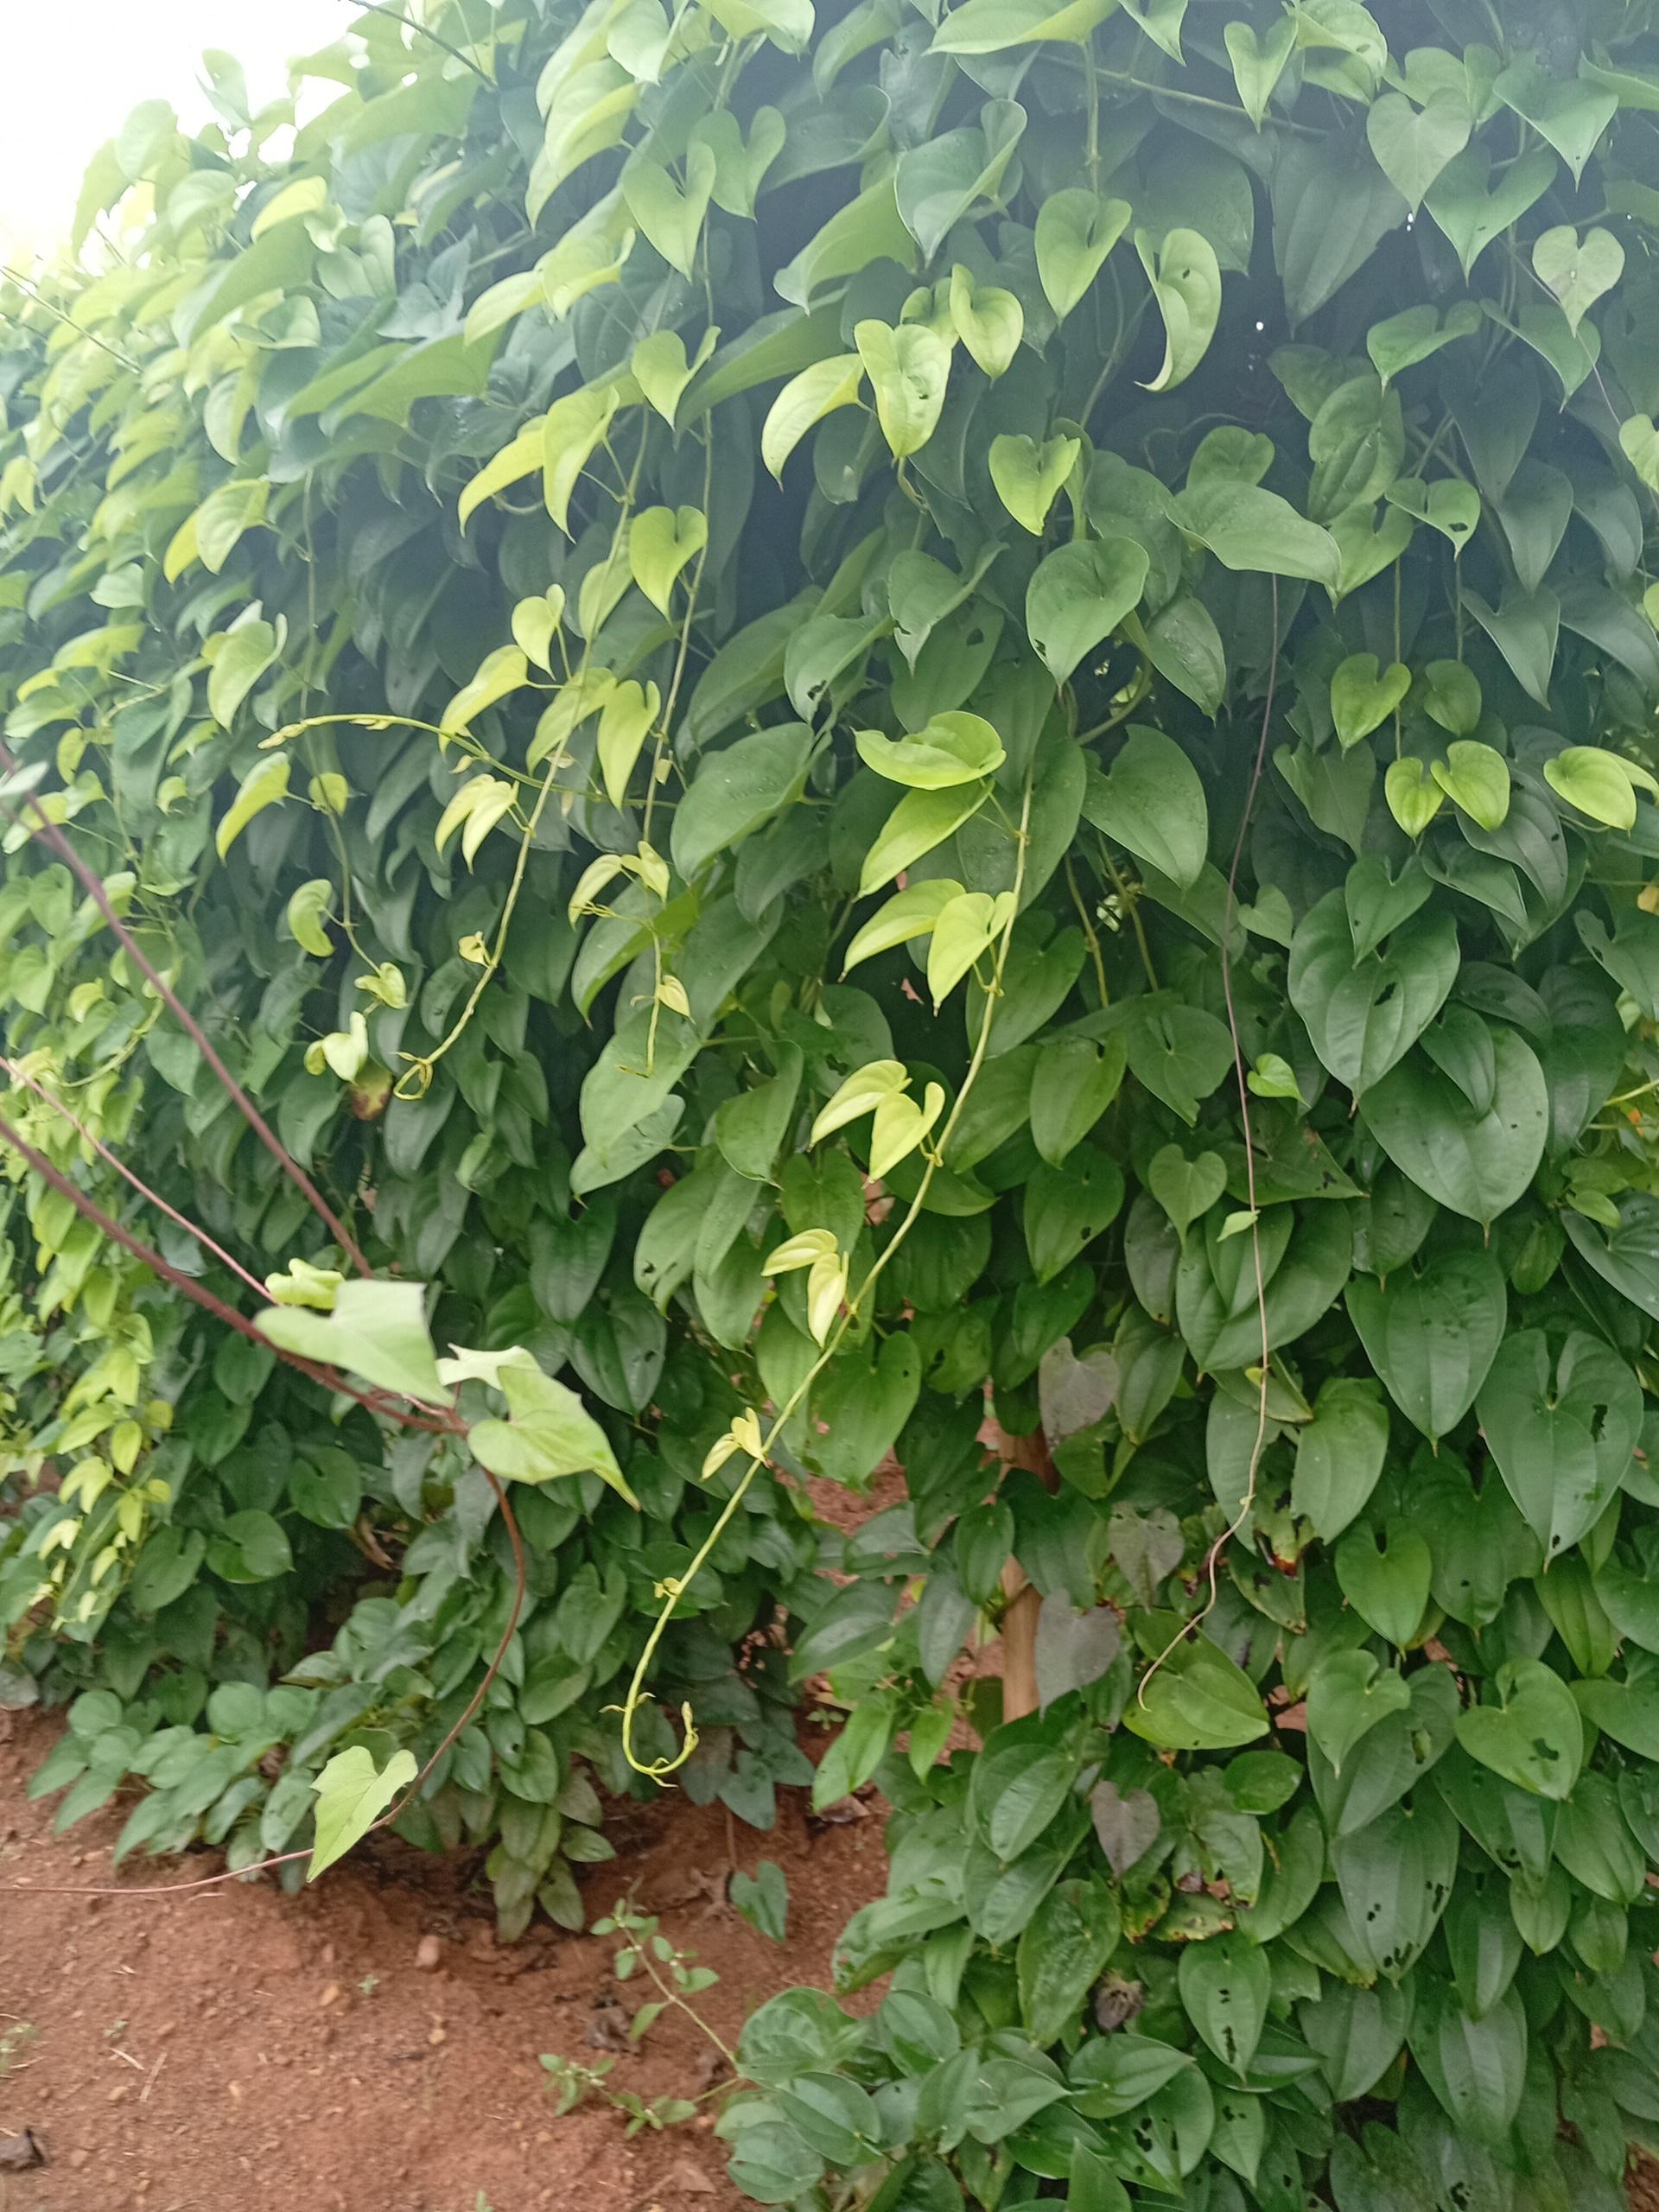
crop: yam
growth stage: vegetative
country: Nigeria
